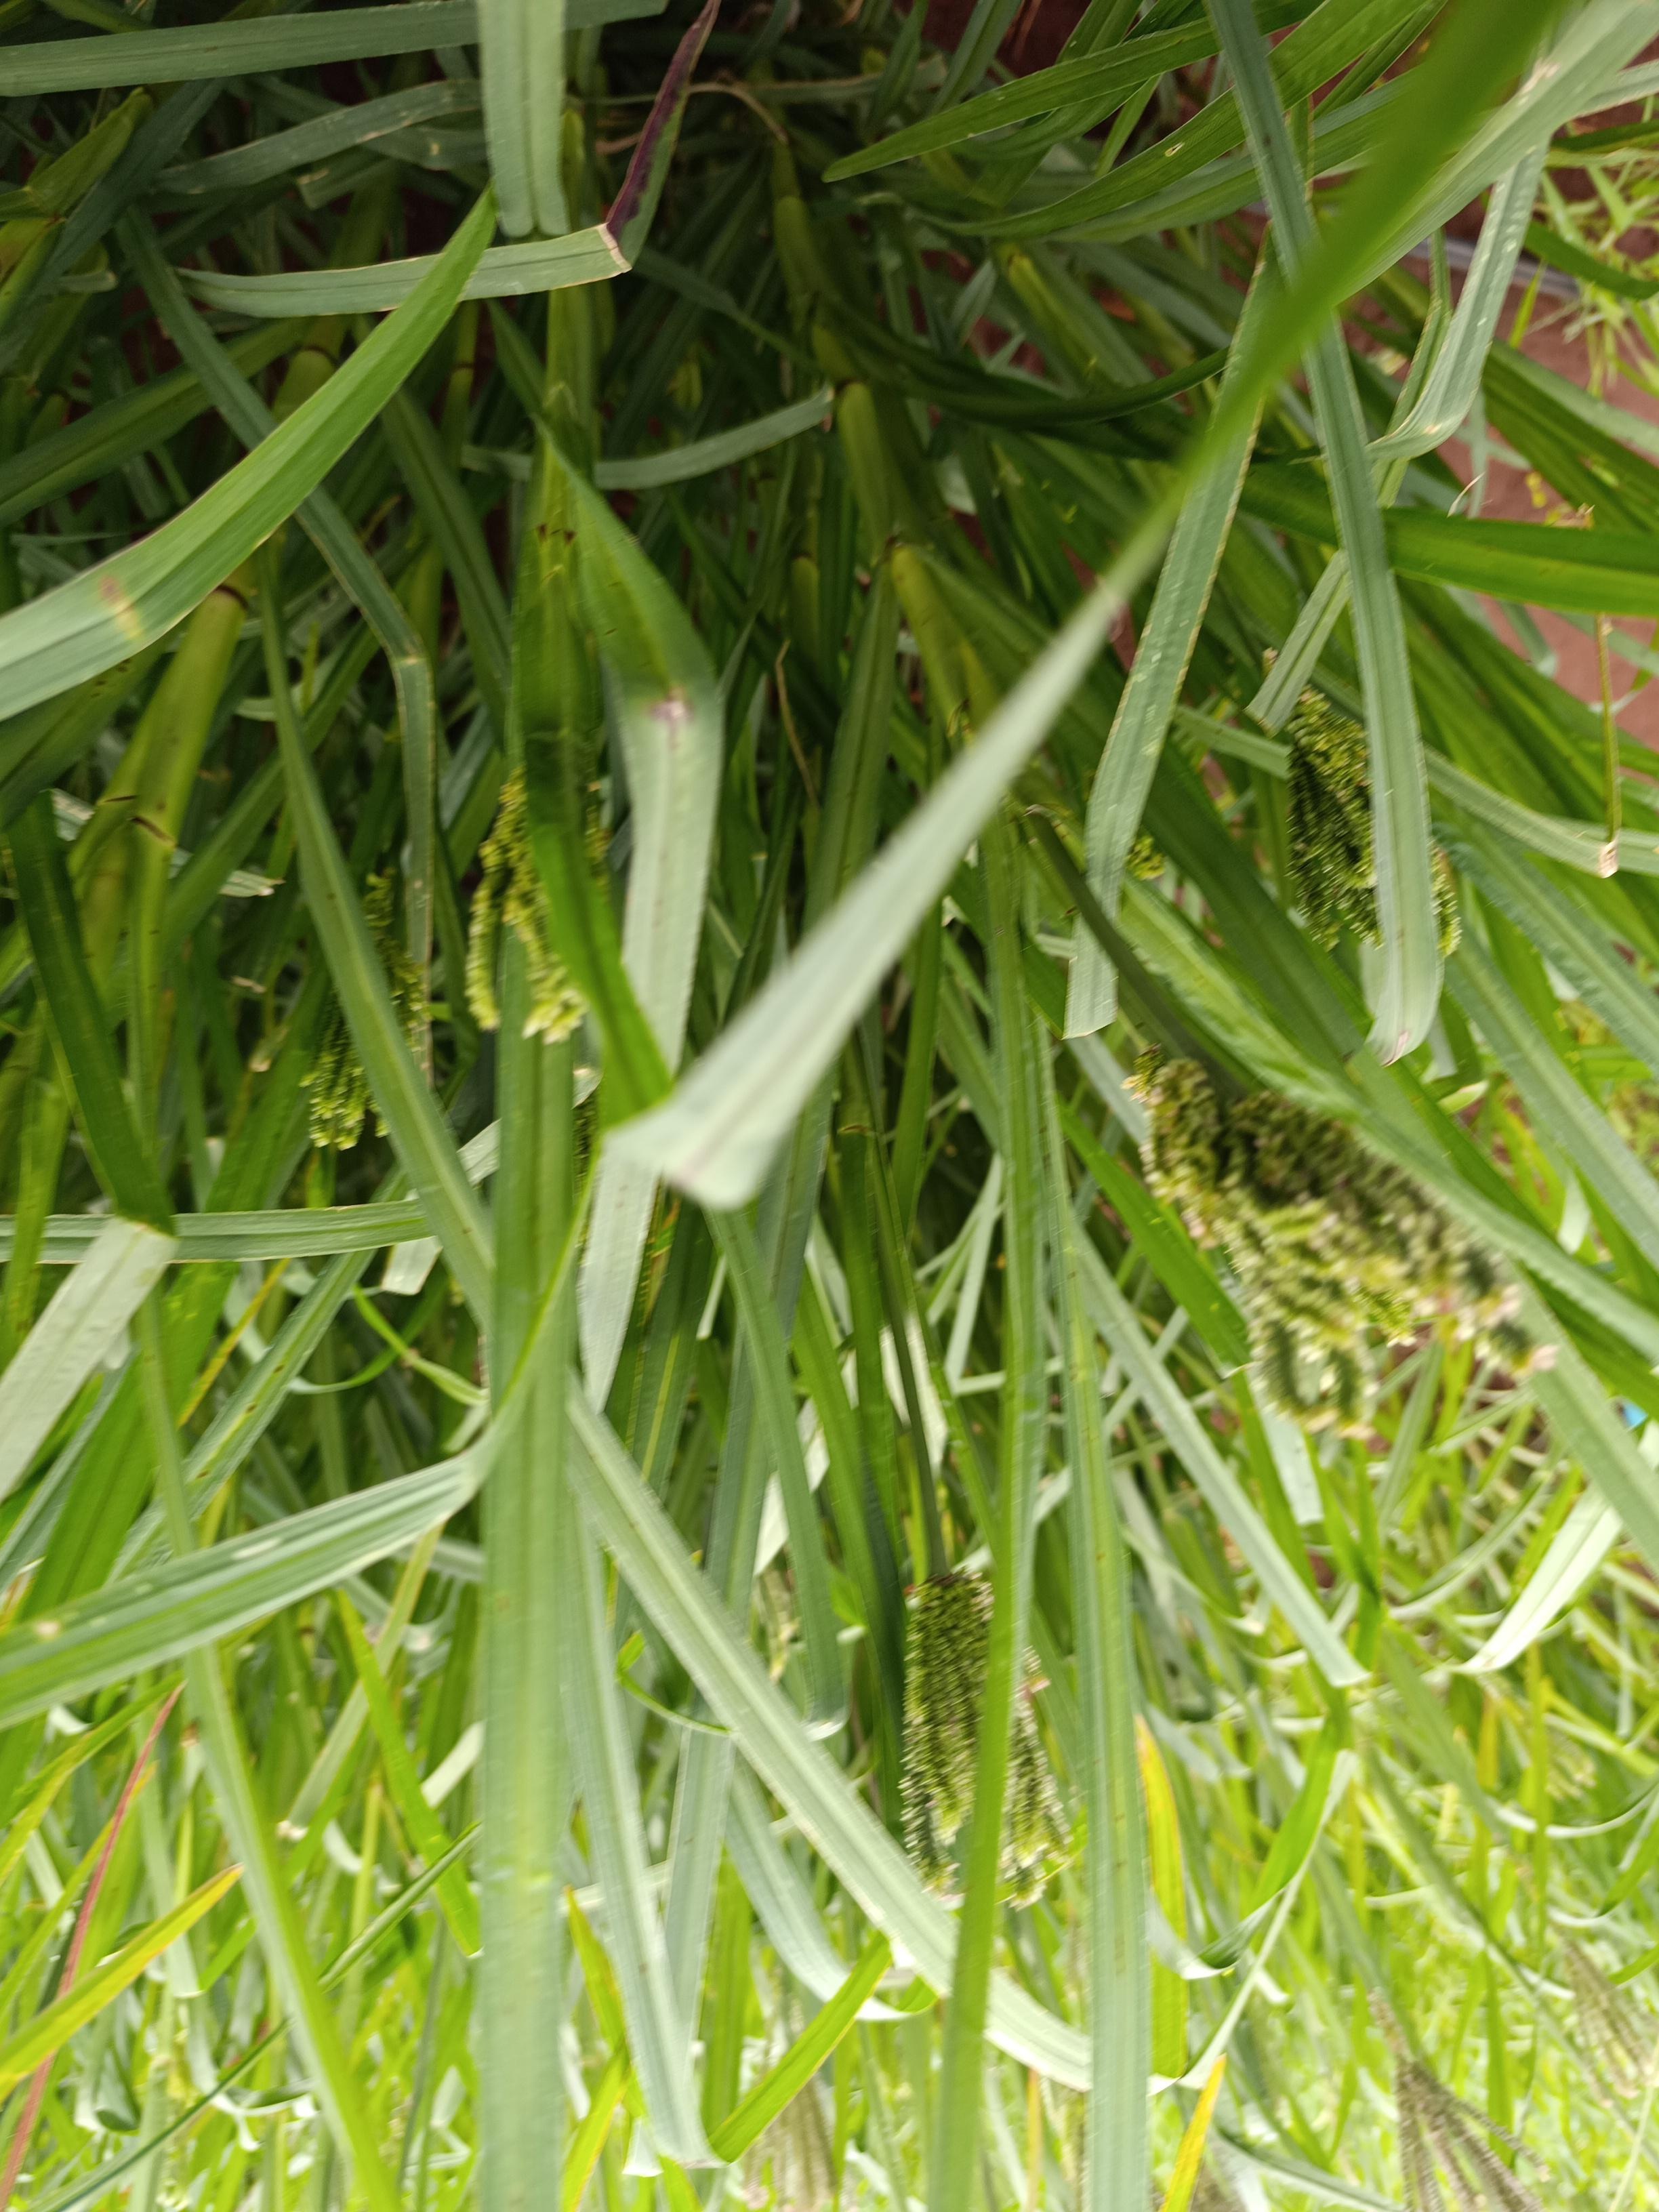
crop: finger millet
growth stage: flowering
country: Kenya
